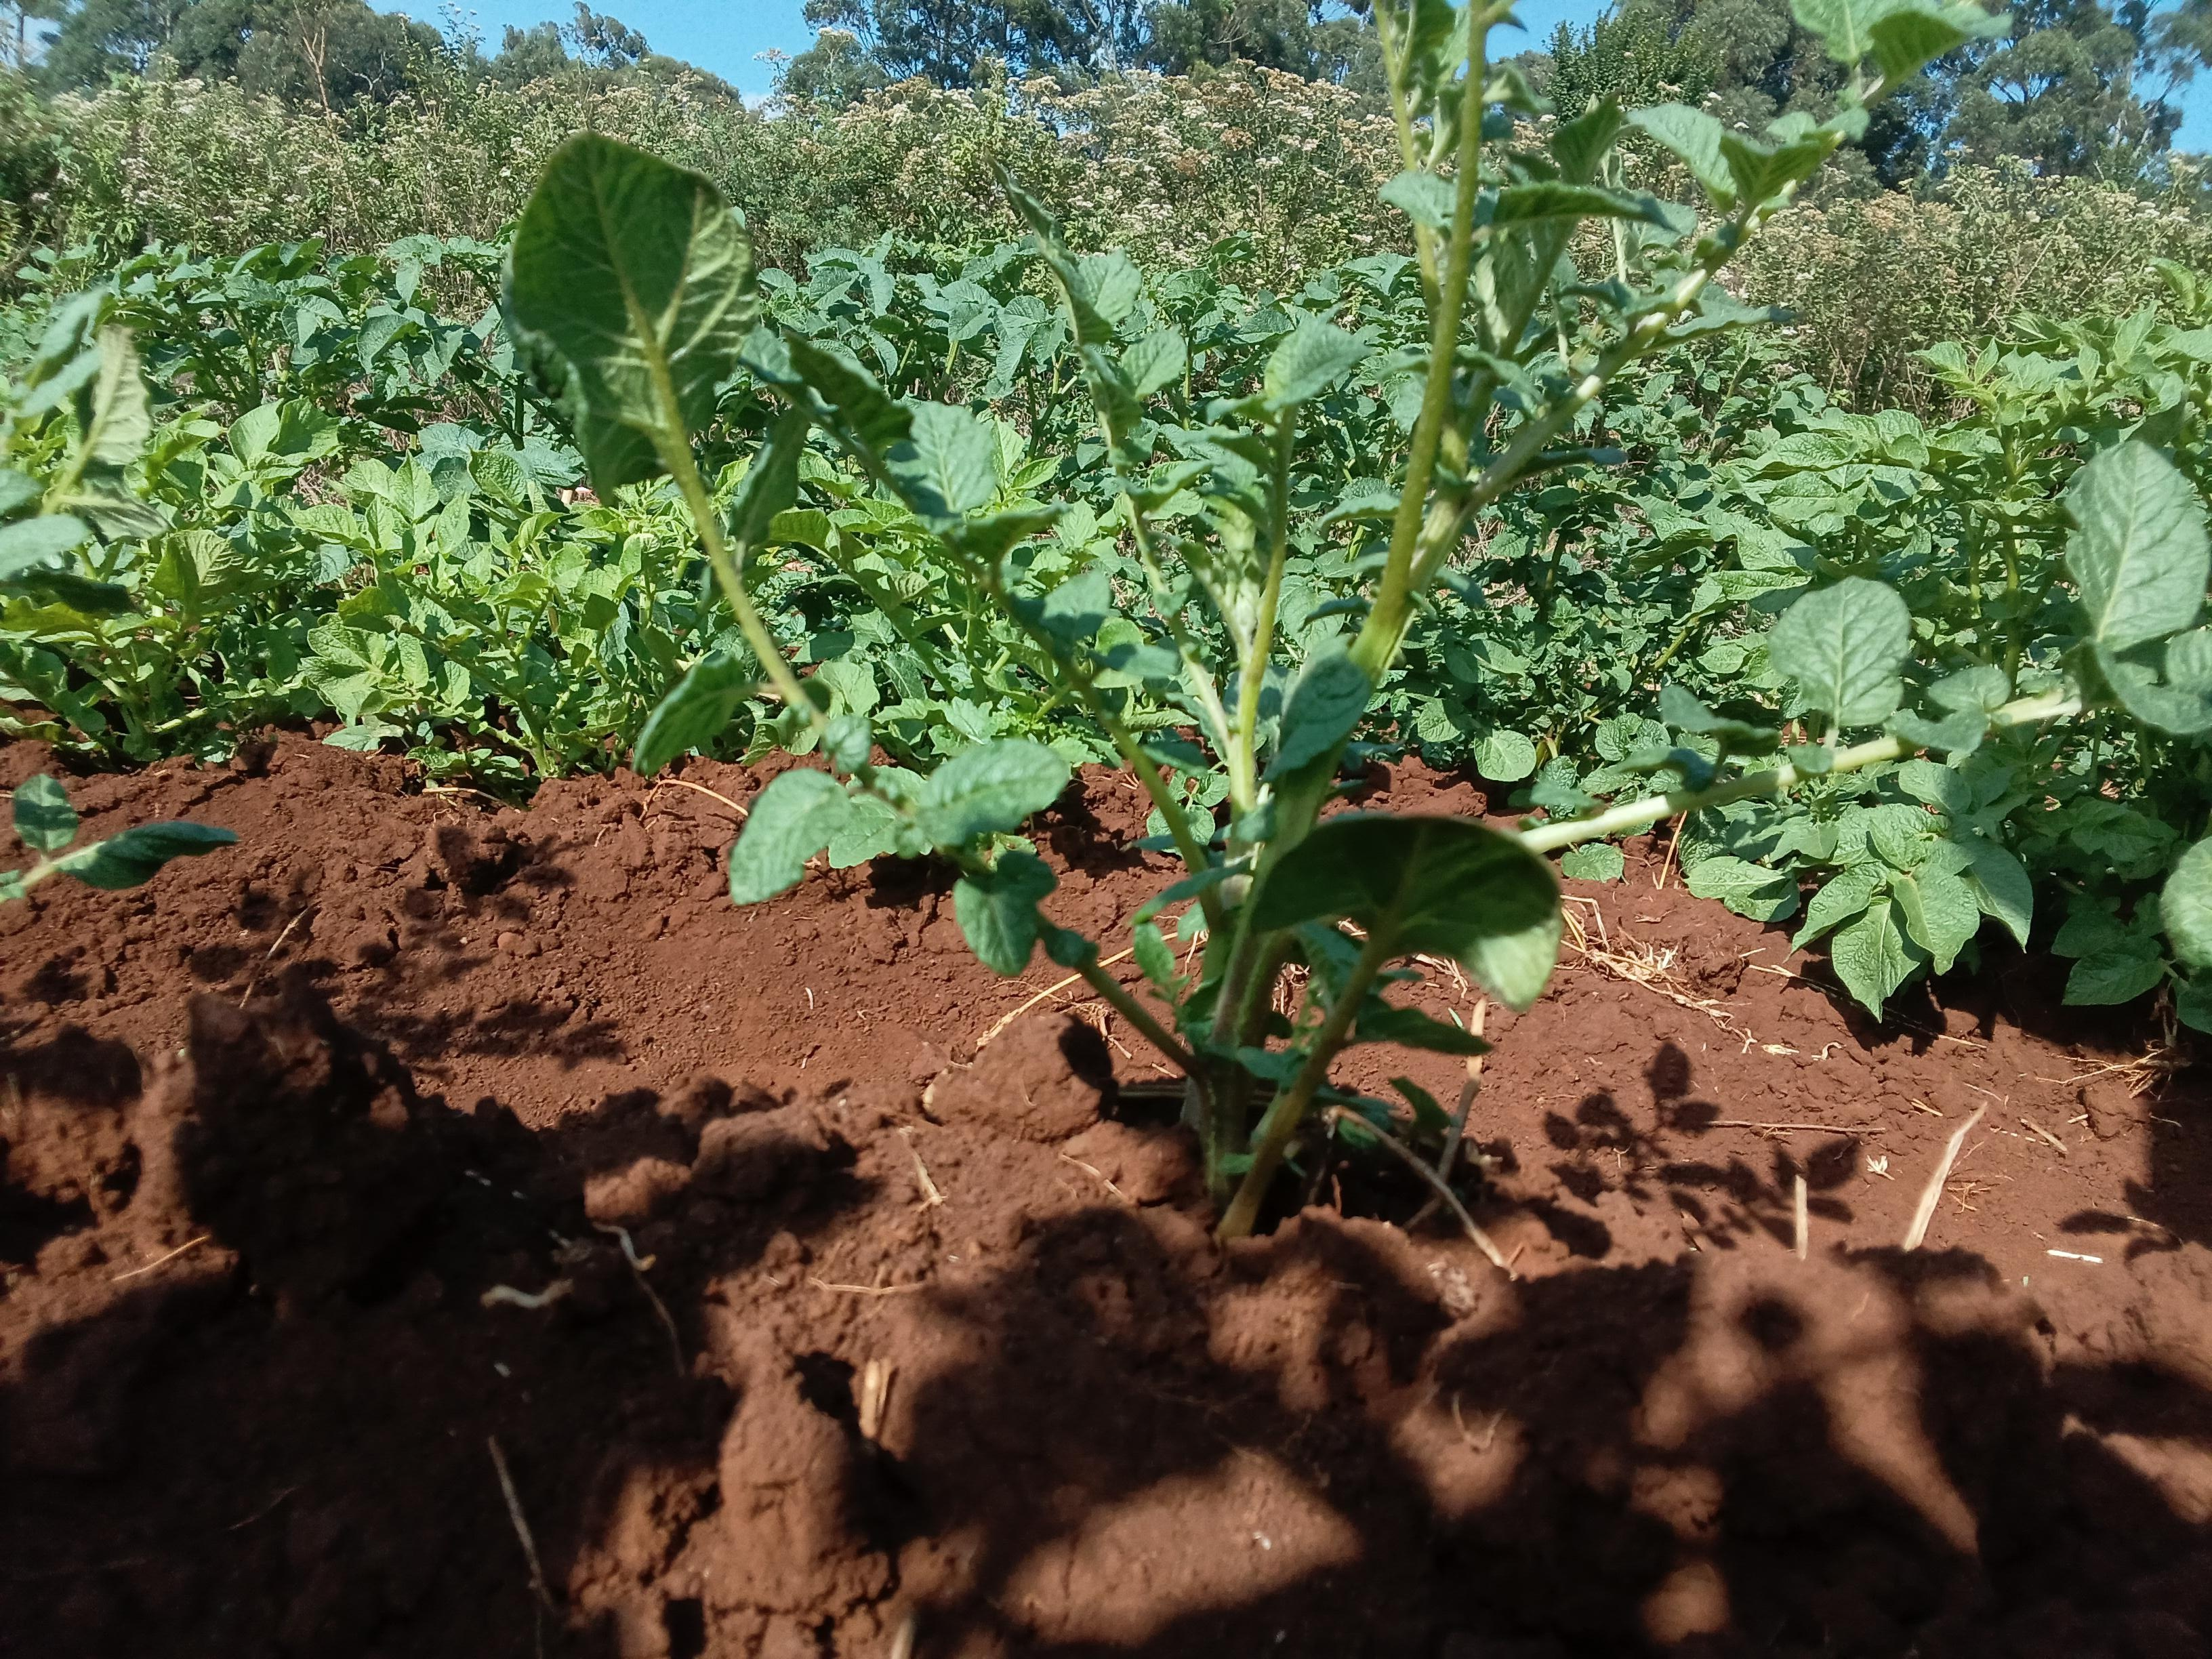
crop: potato
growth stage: vegetative
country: Kenya
